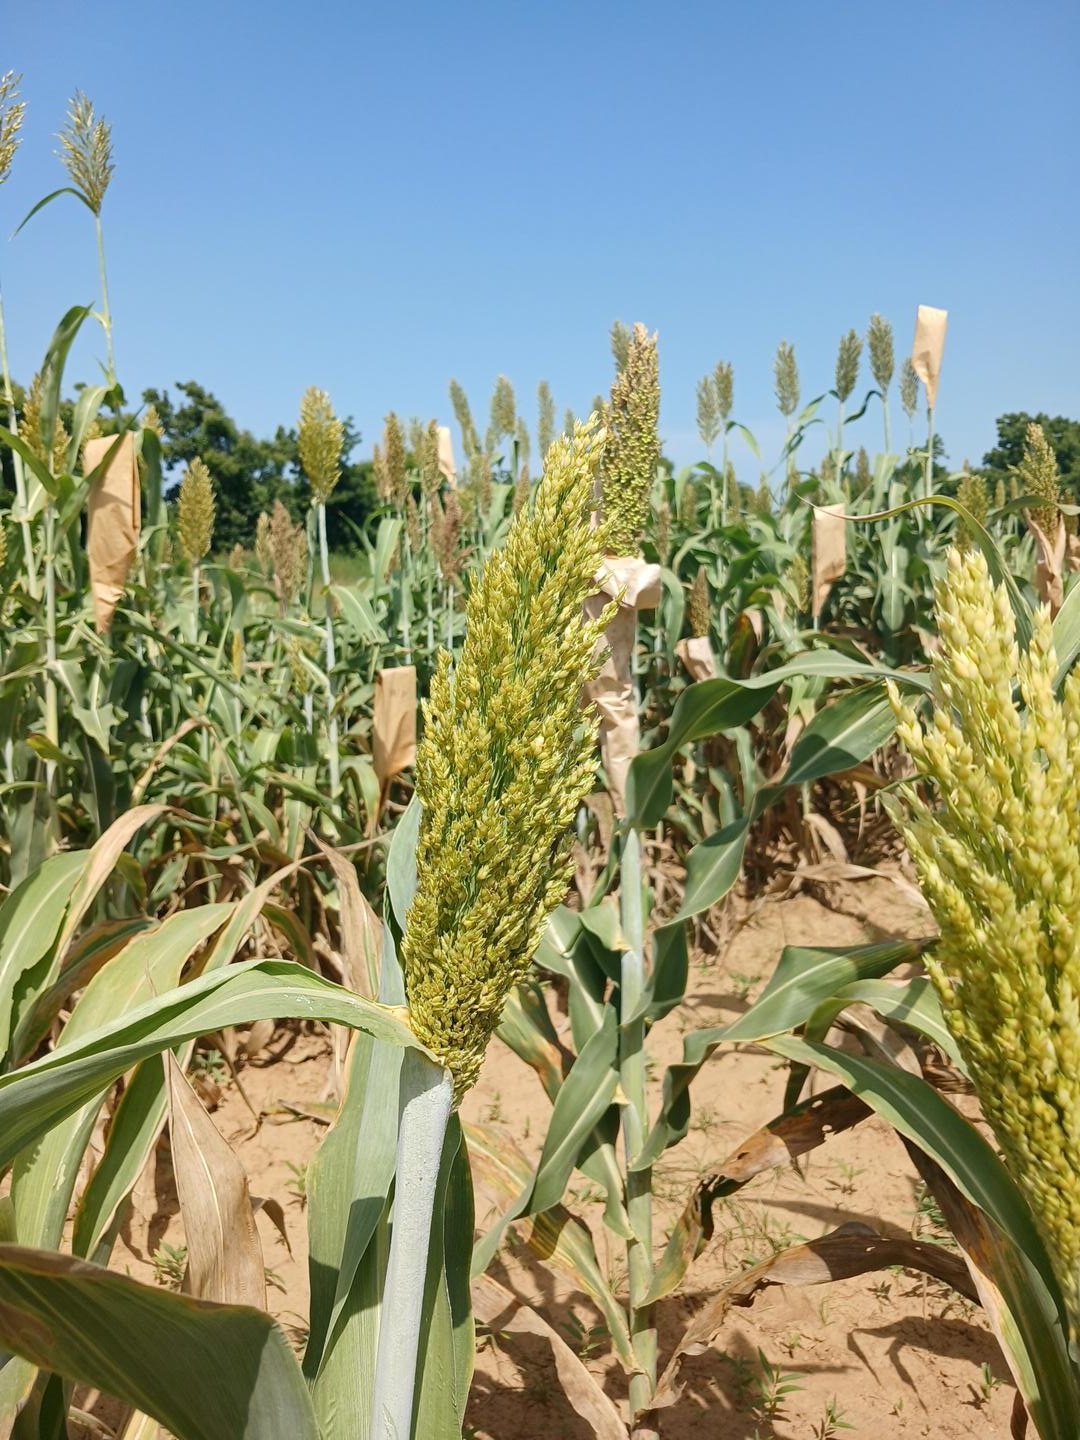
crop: sorghum
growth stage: flowering
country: Senegal
